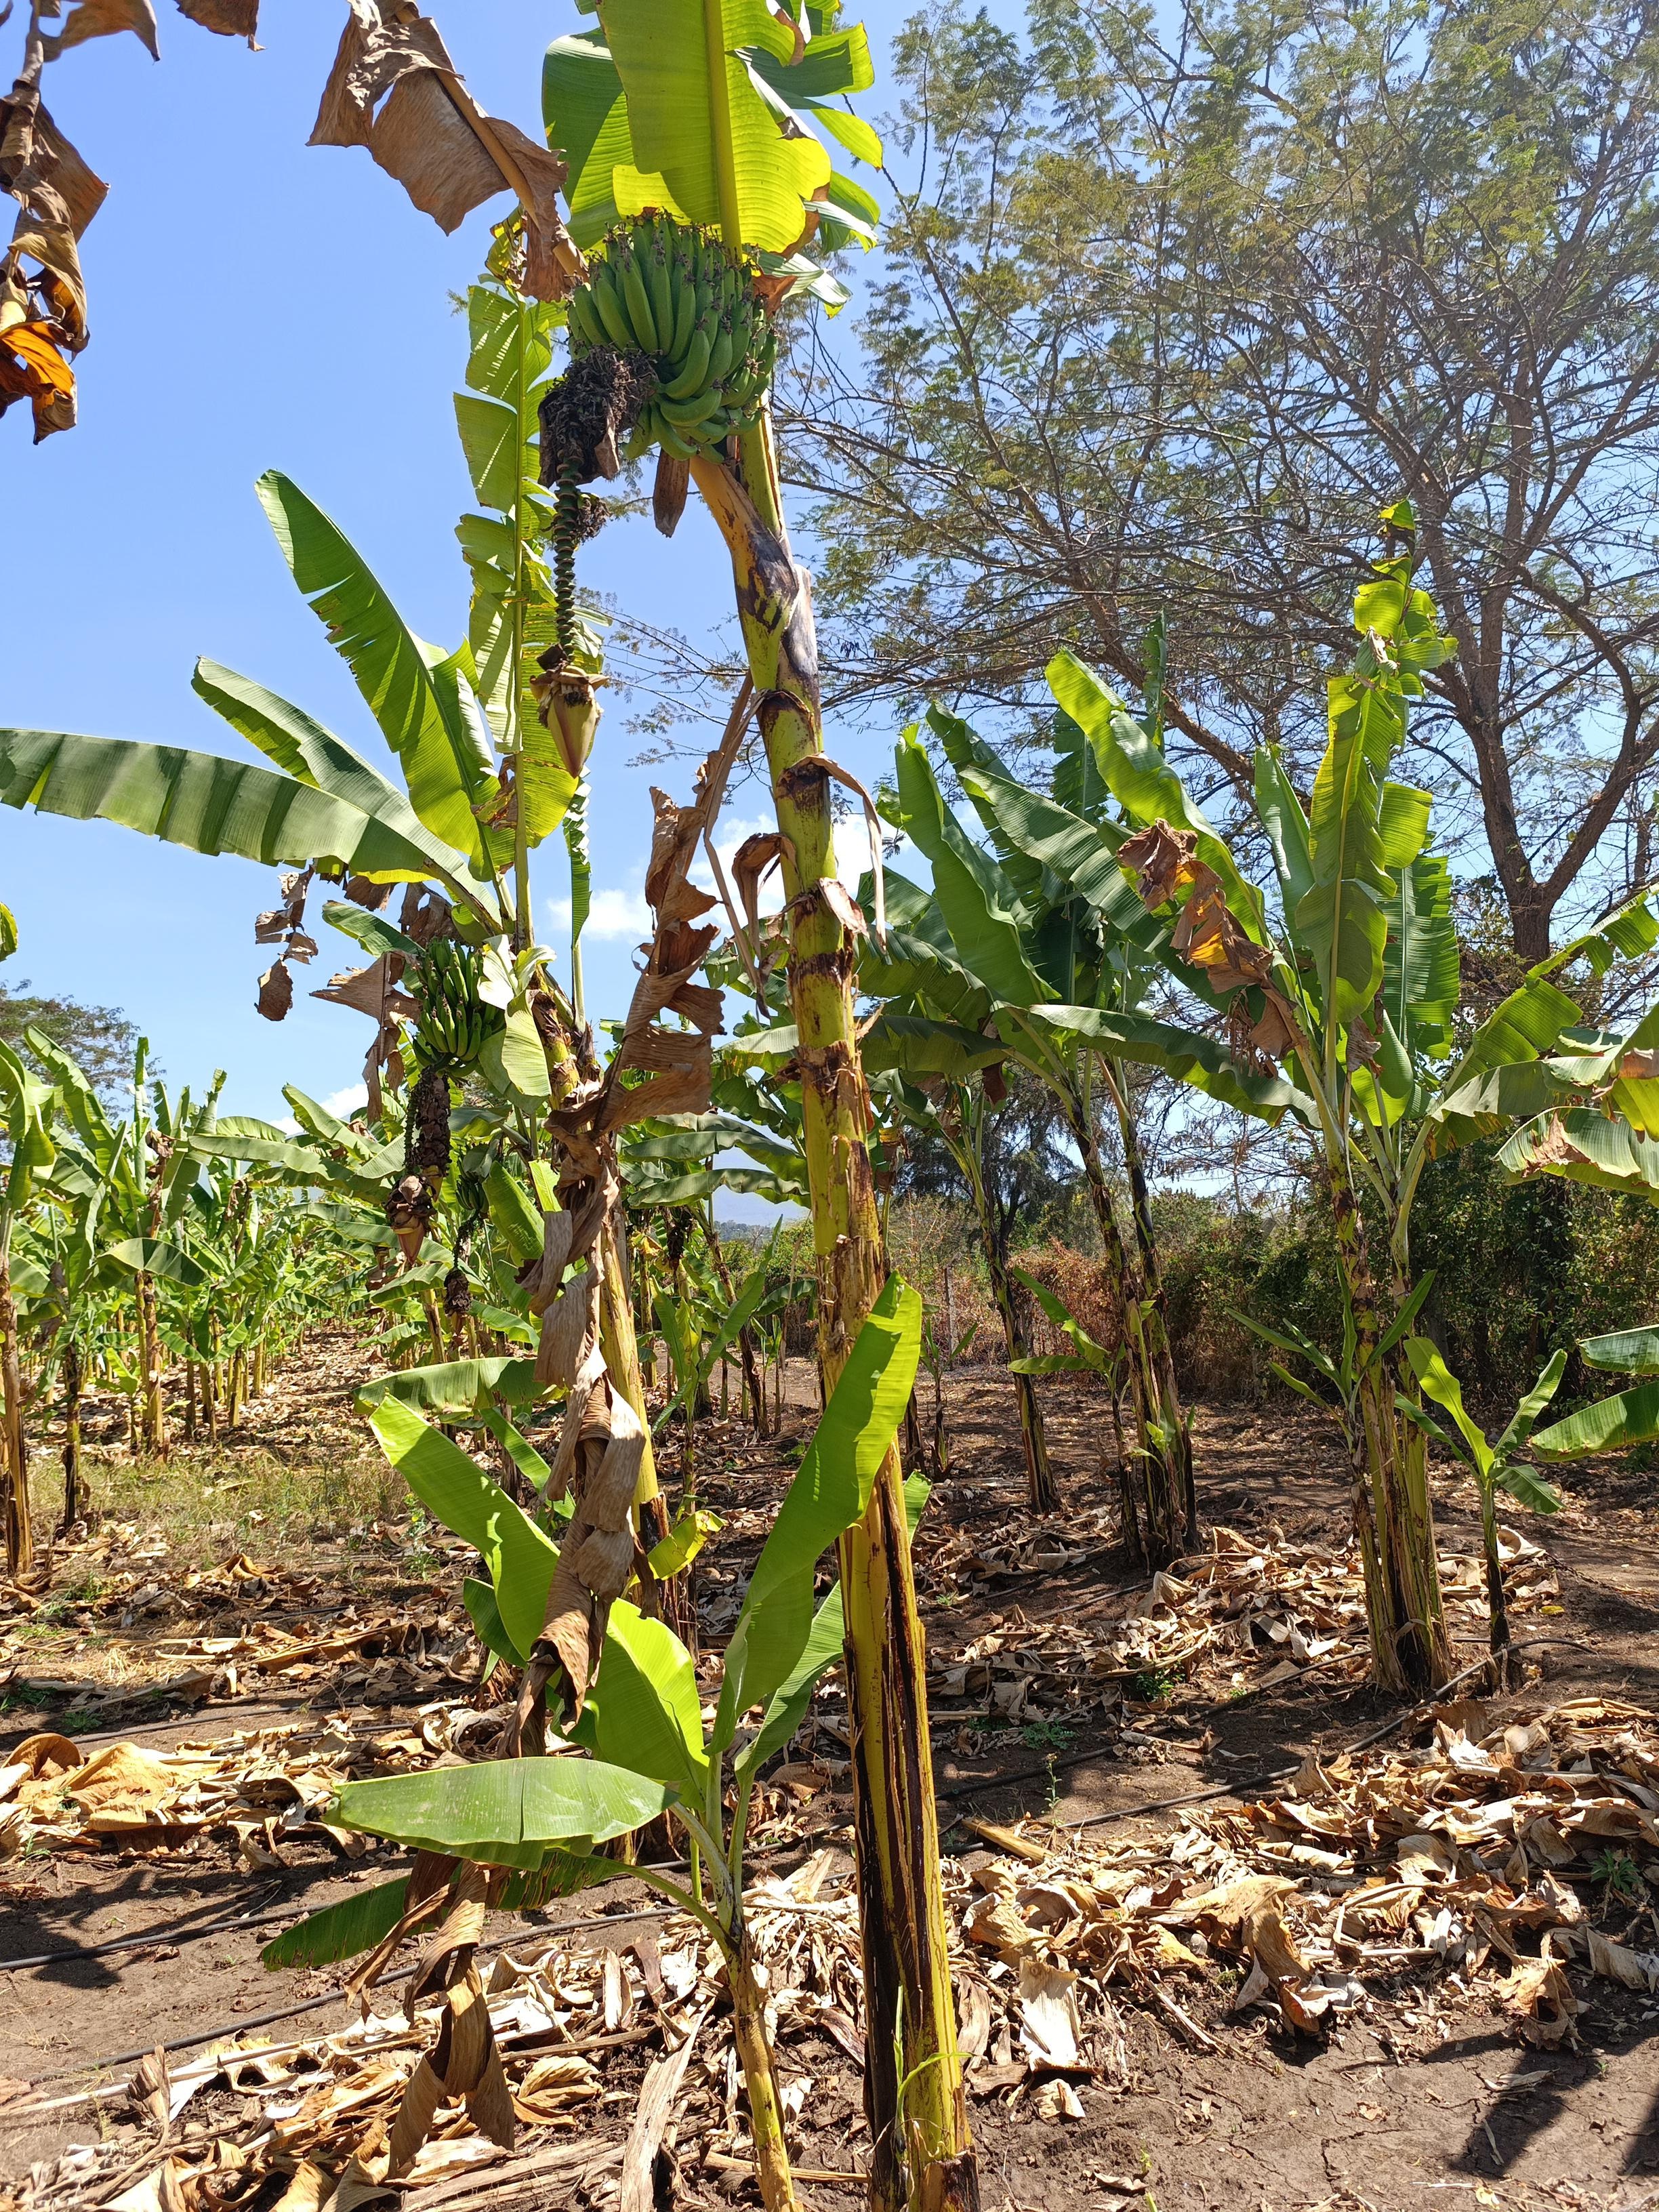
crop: banana
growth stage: development fruit
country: Tanzania
